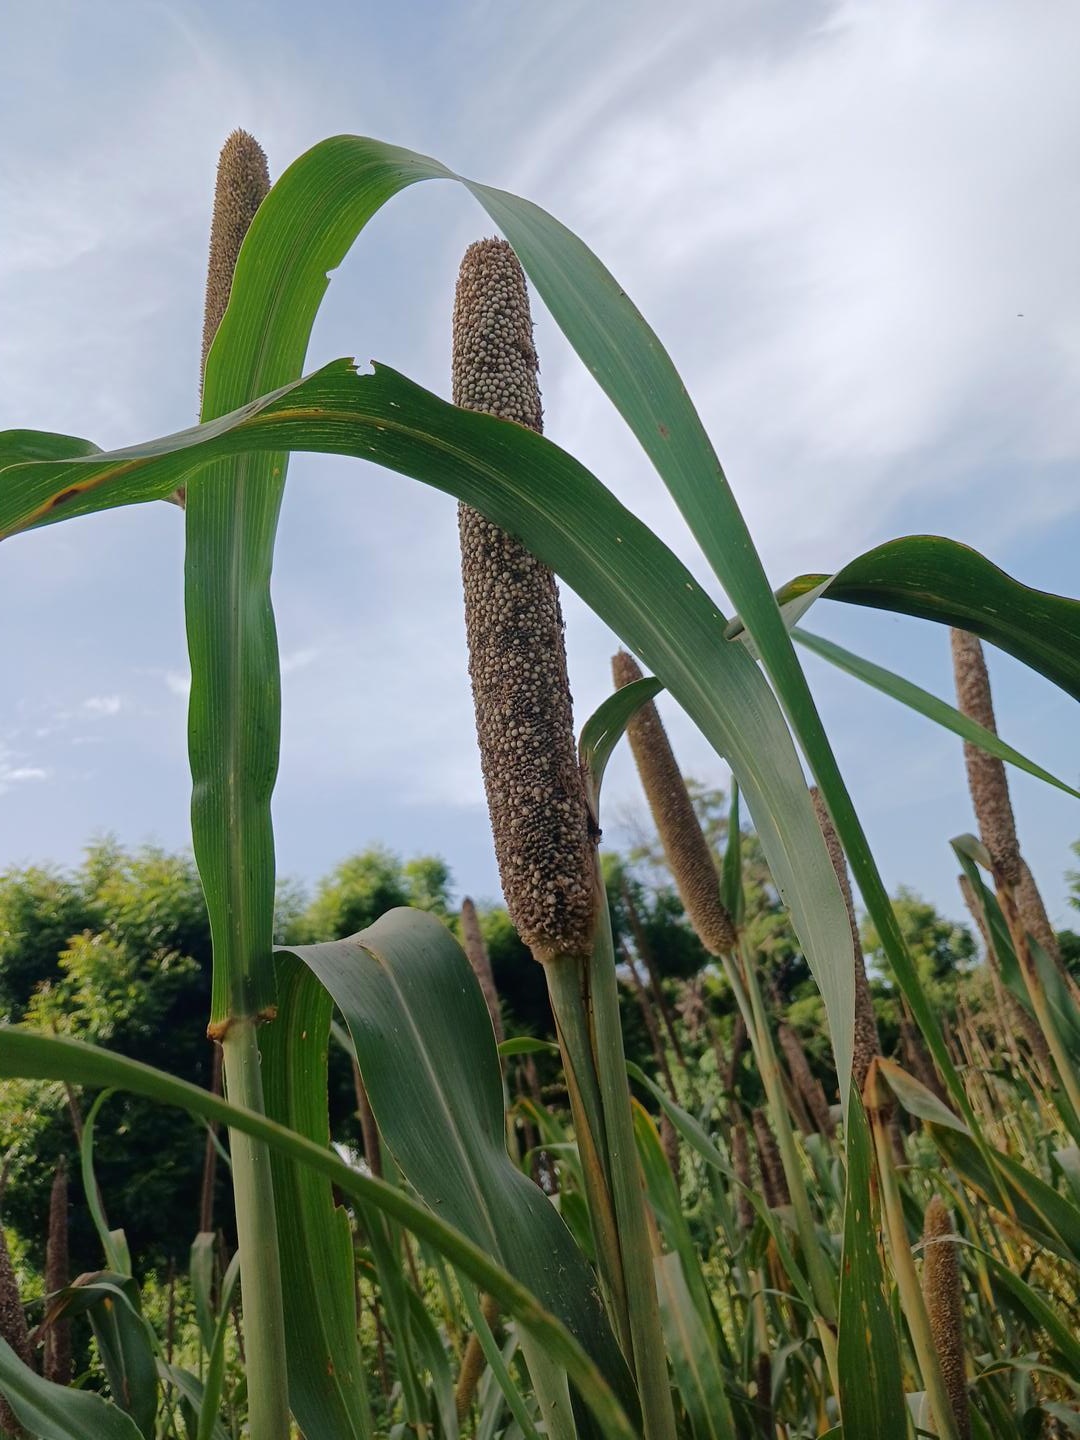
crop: pearl millet
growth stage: maturity
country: Senegal
